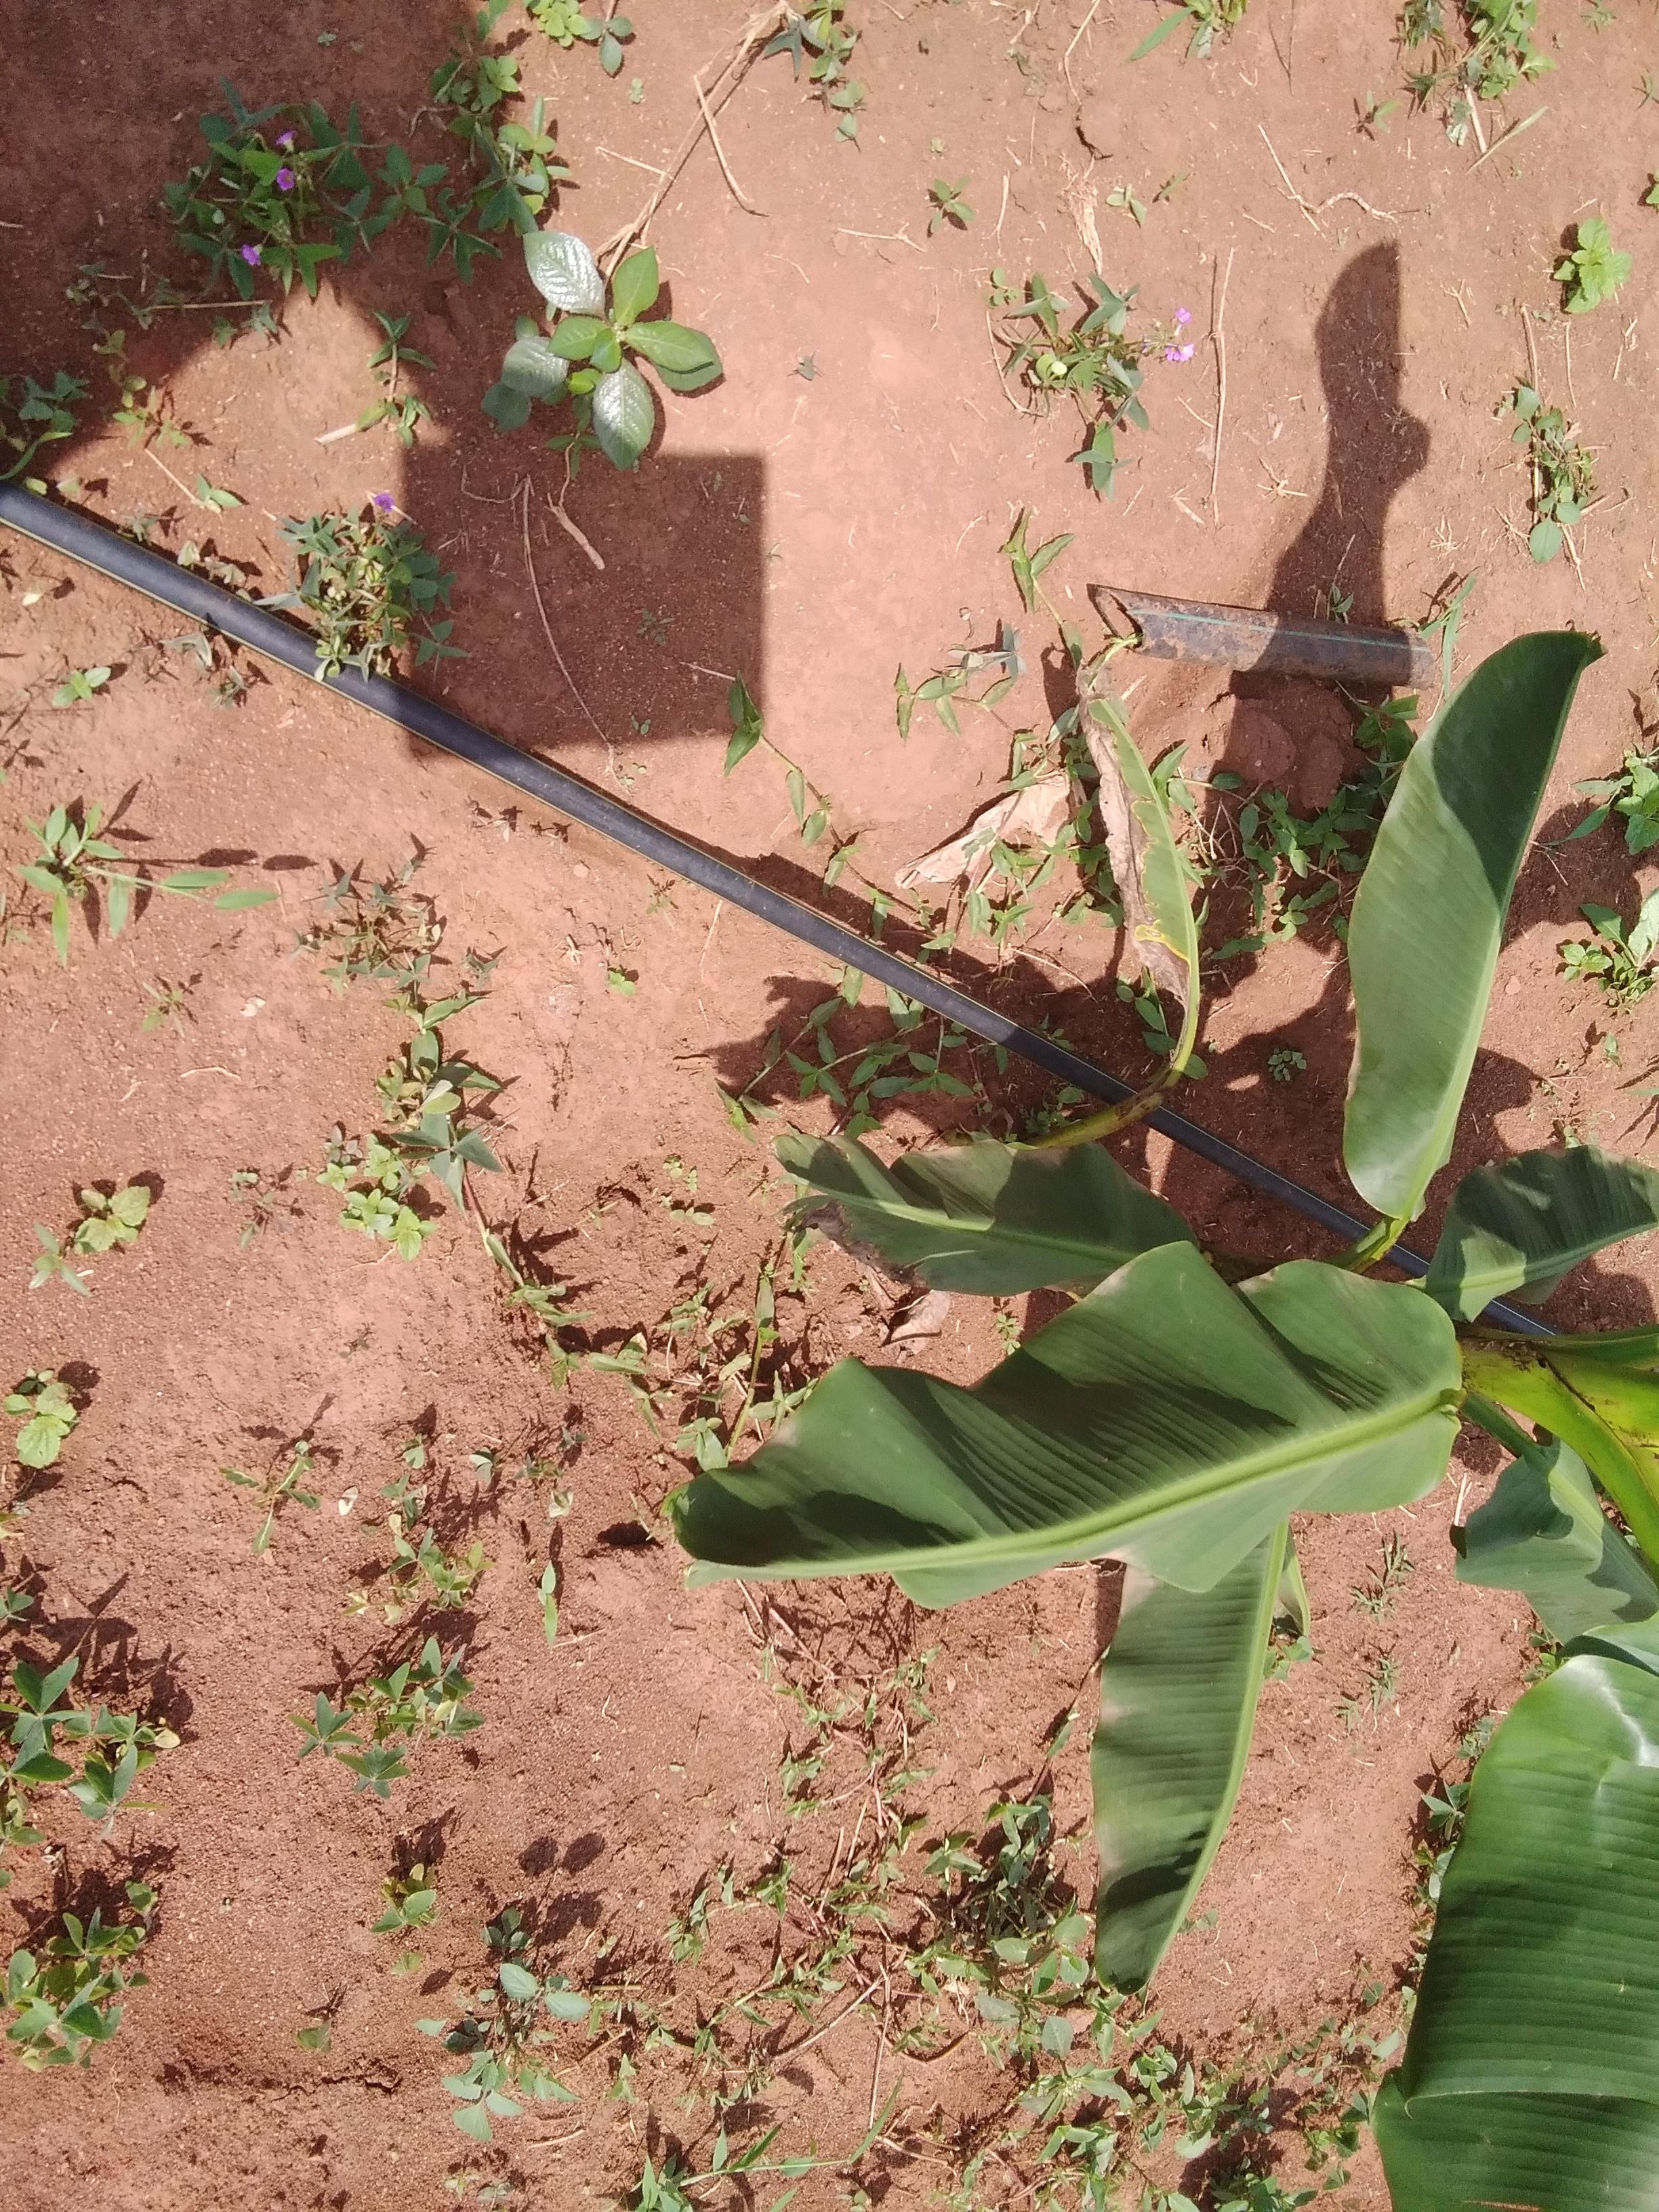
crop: banana
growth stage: vegetative
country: Uganda
